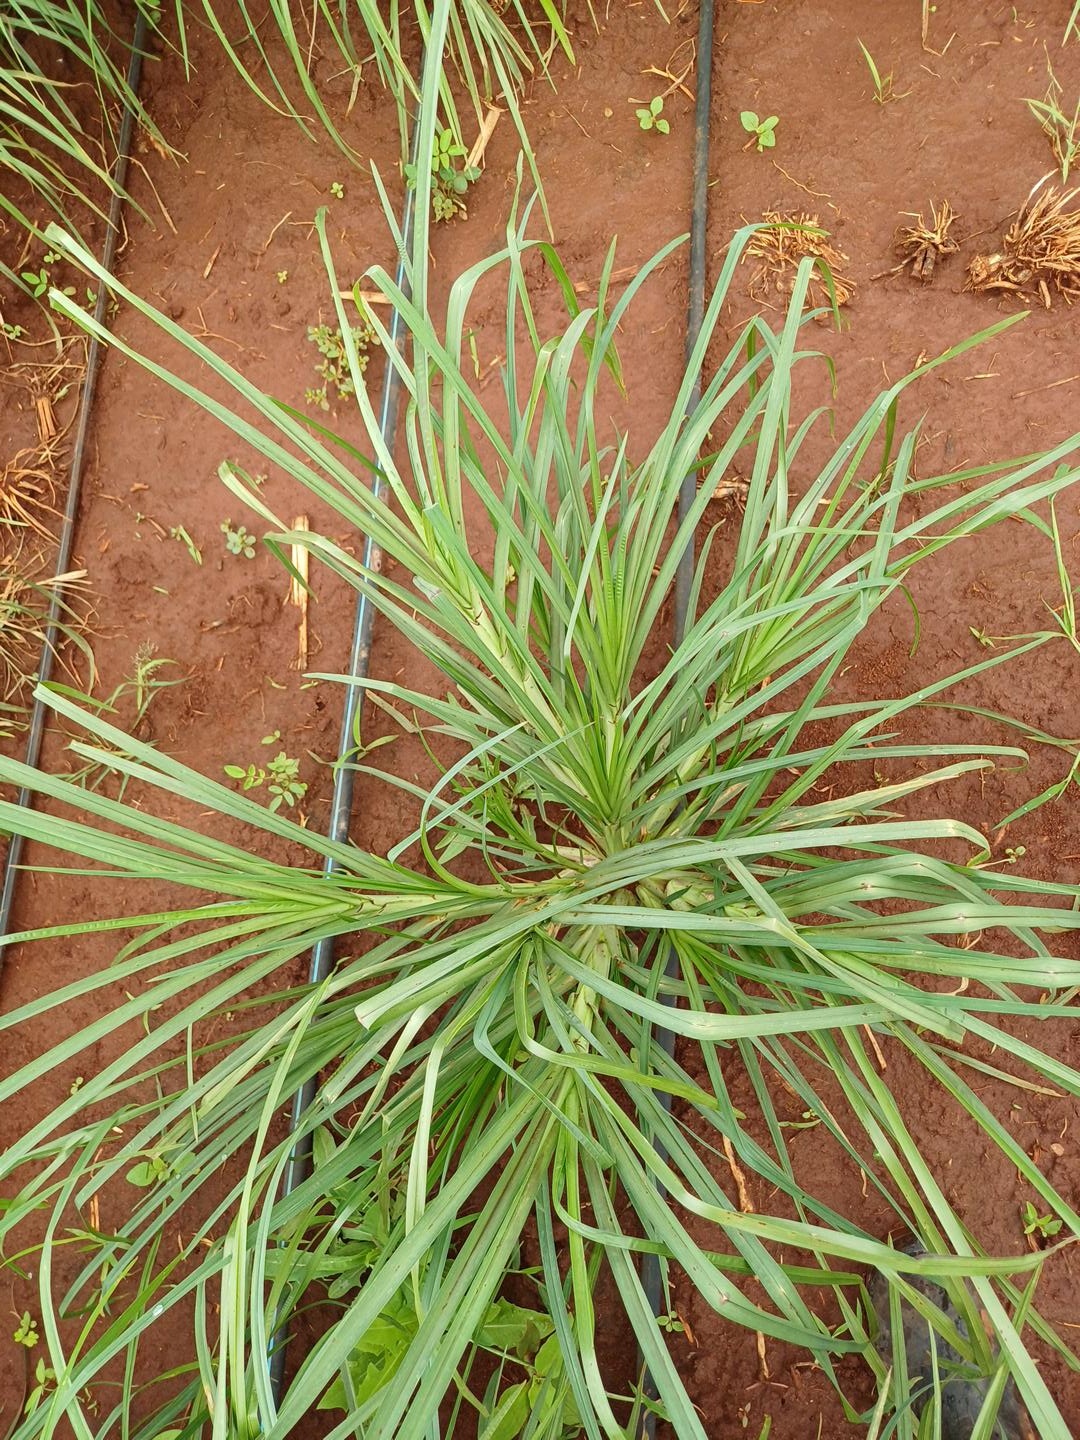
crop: finger millet
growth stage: vegetative
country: Kenya
